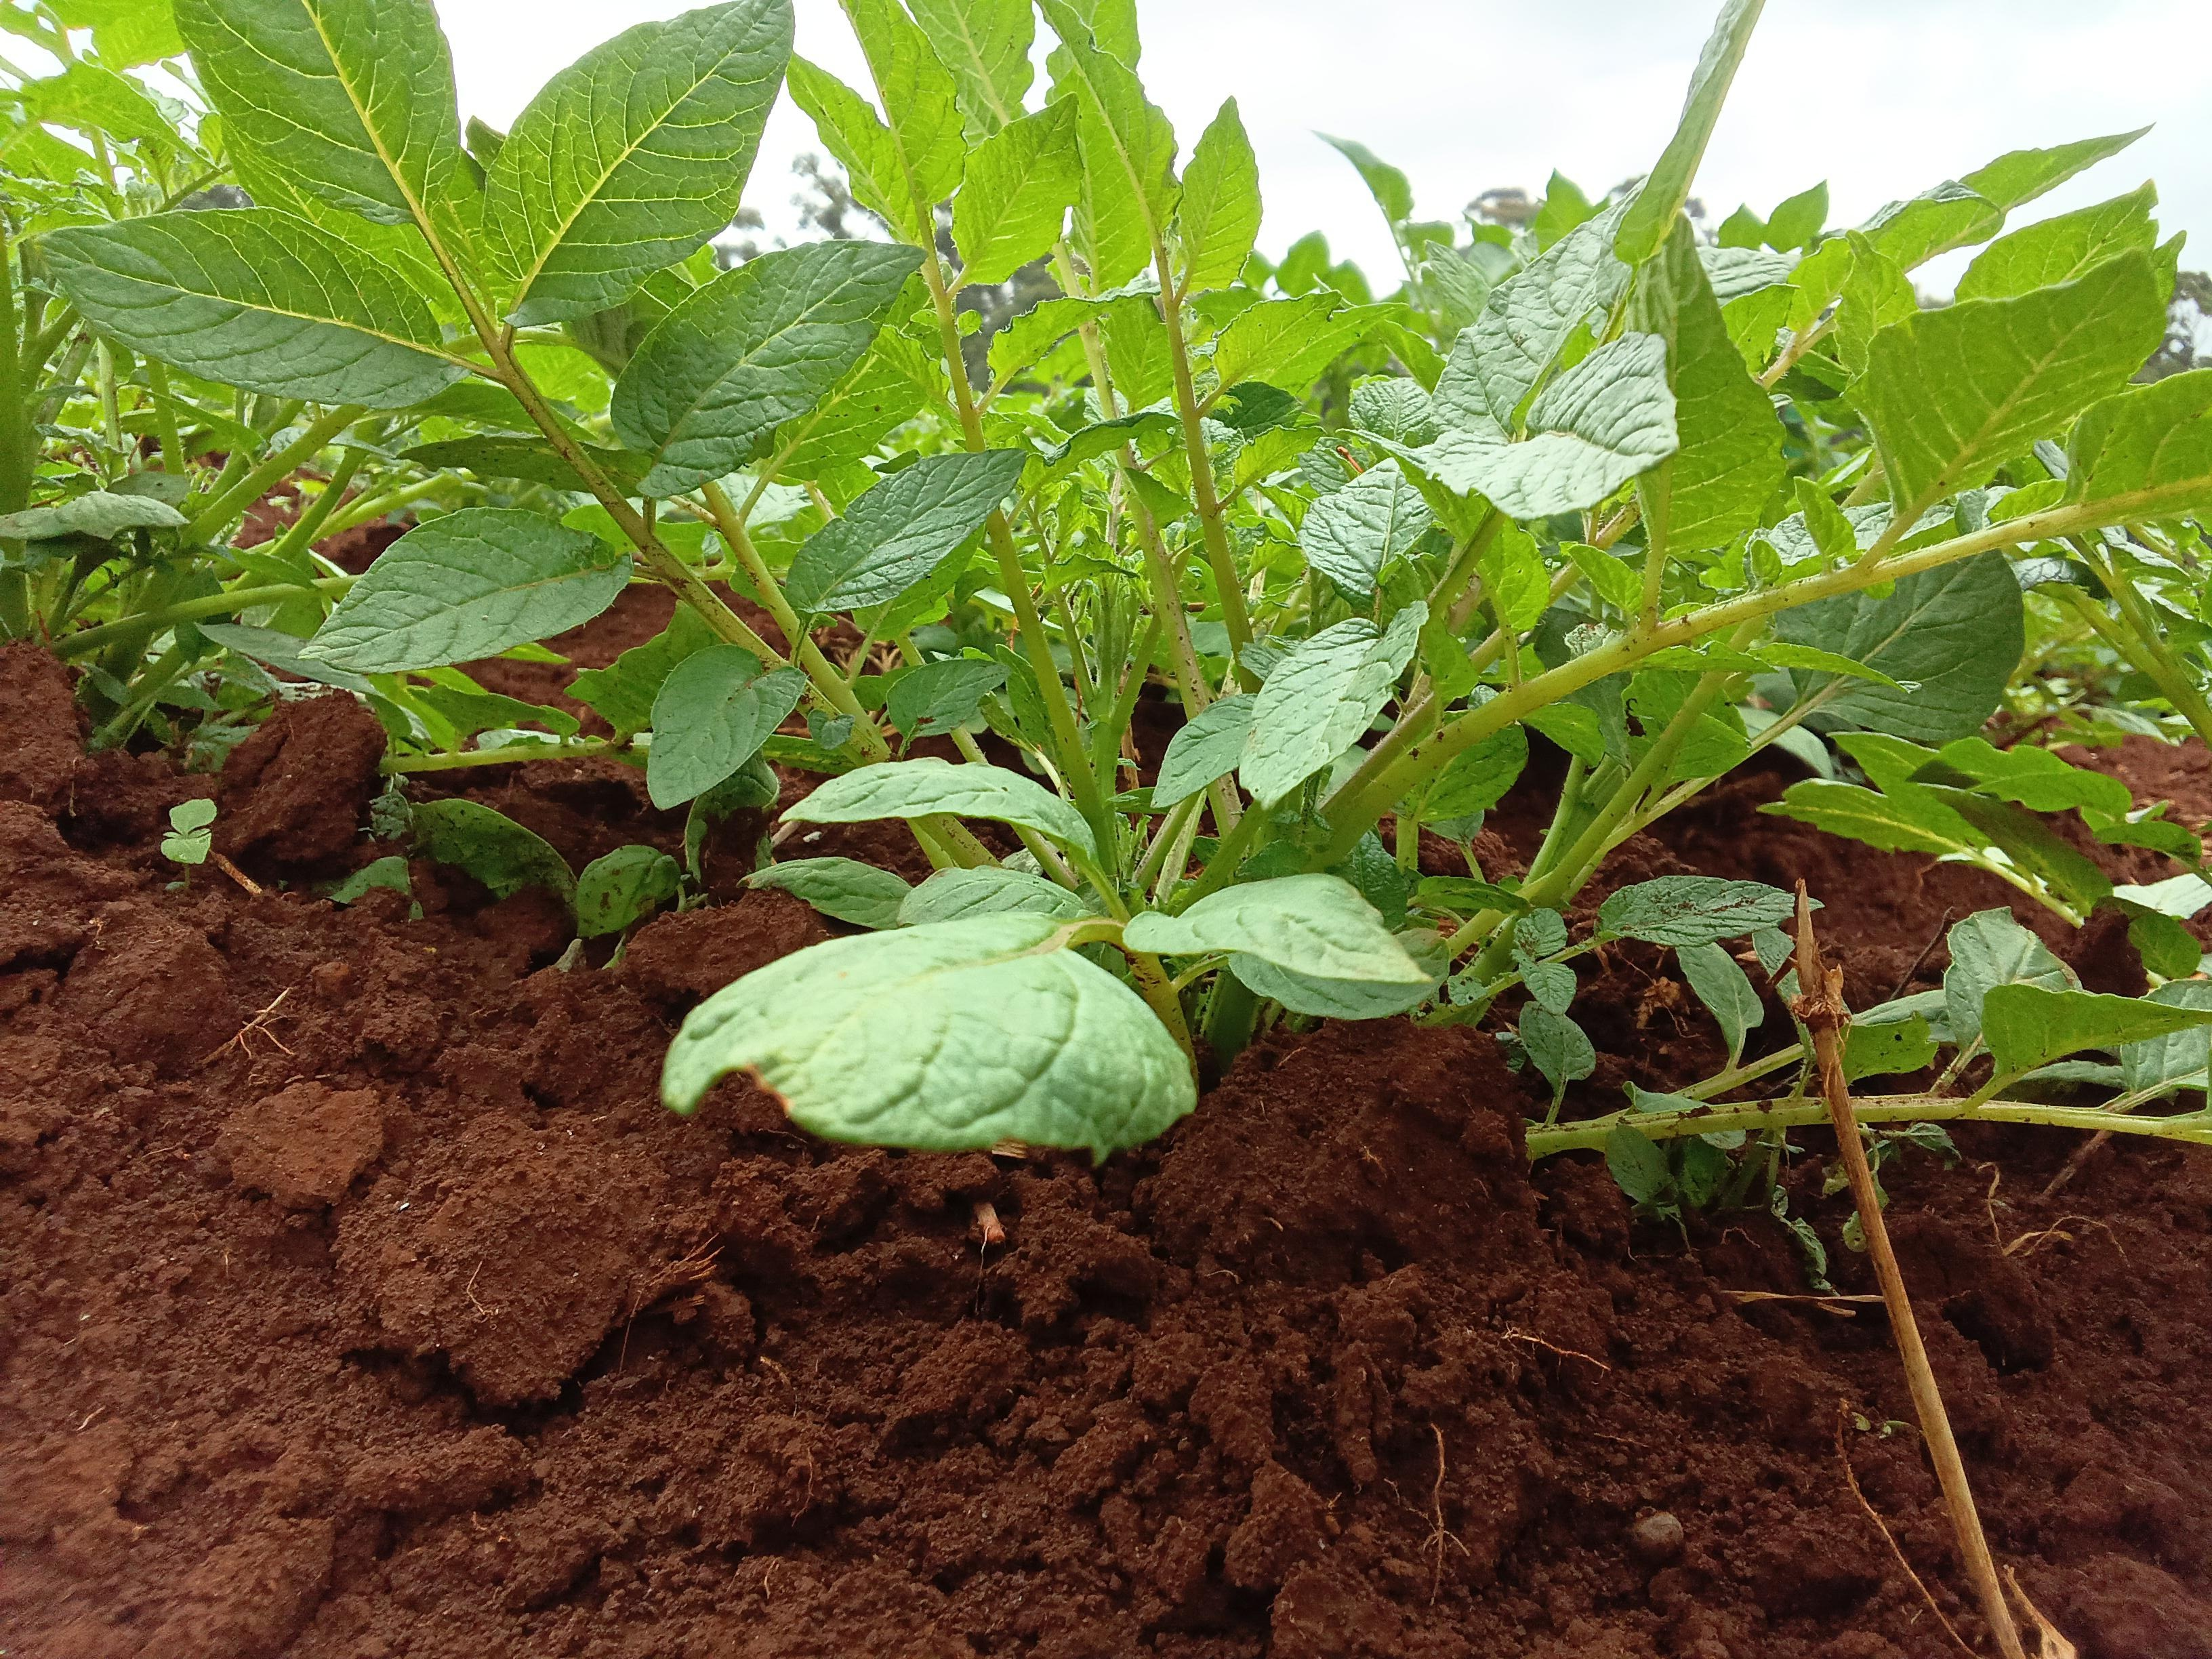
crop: potato
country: Kenya
